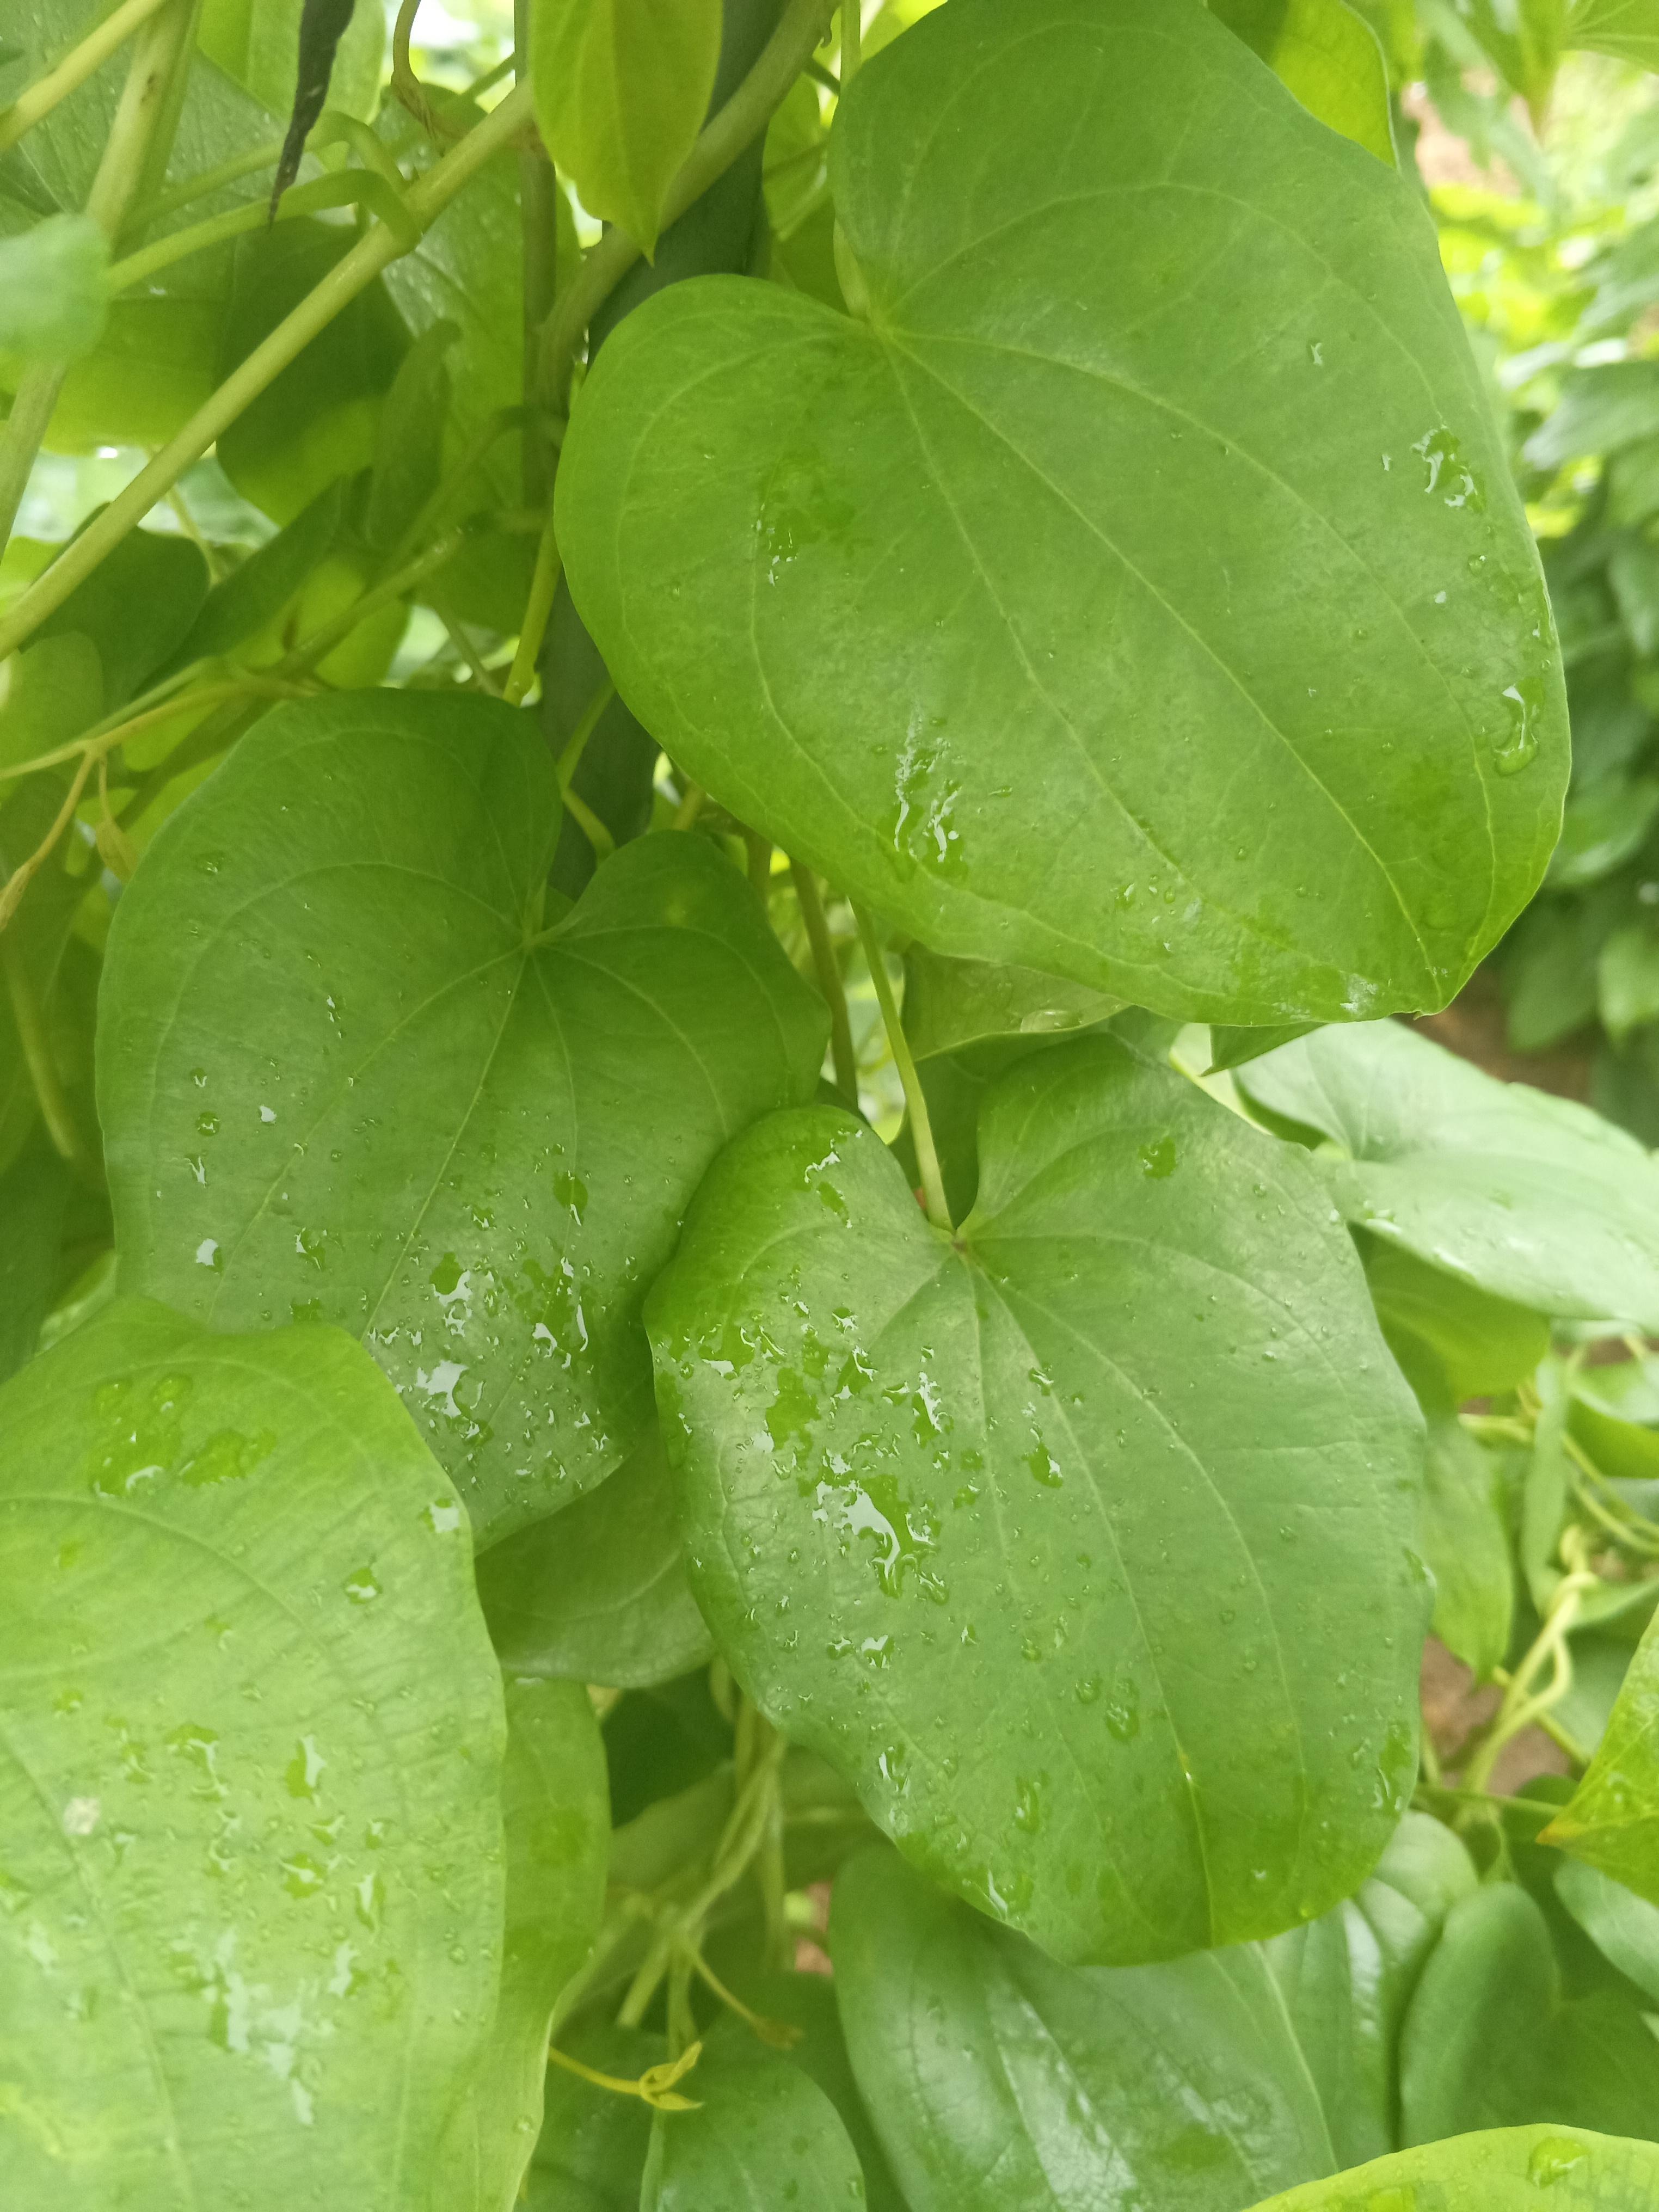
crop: yam
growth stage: vegetative
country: Nigeria
